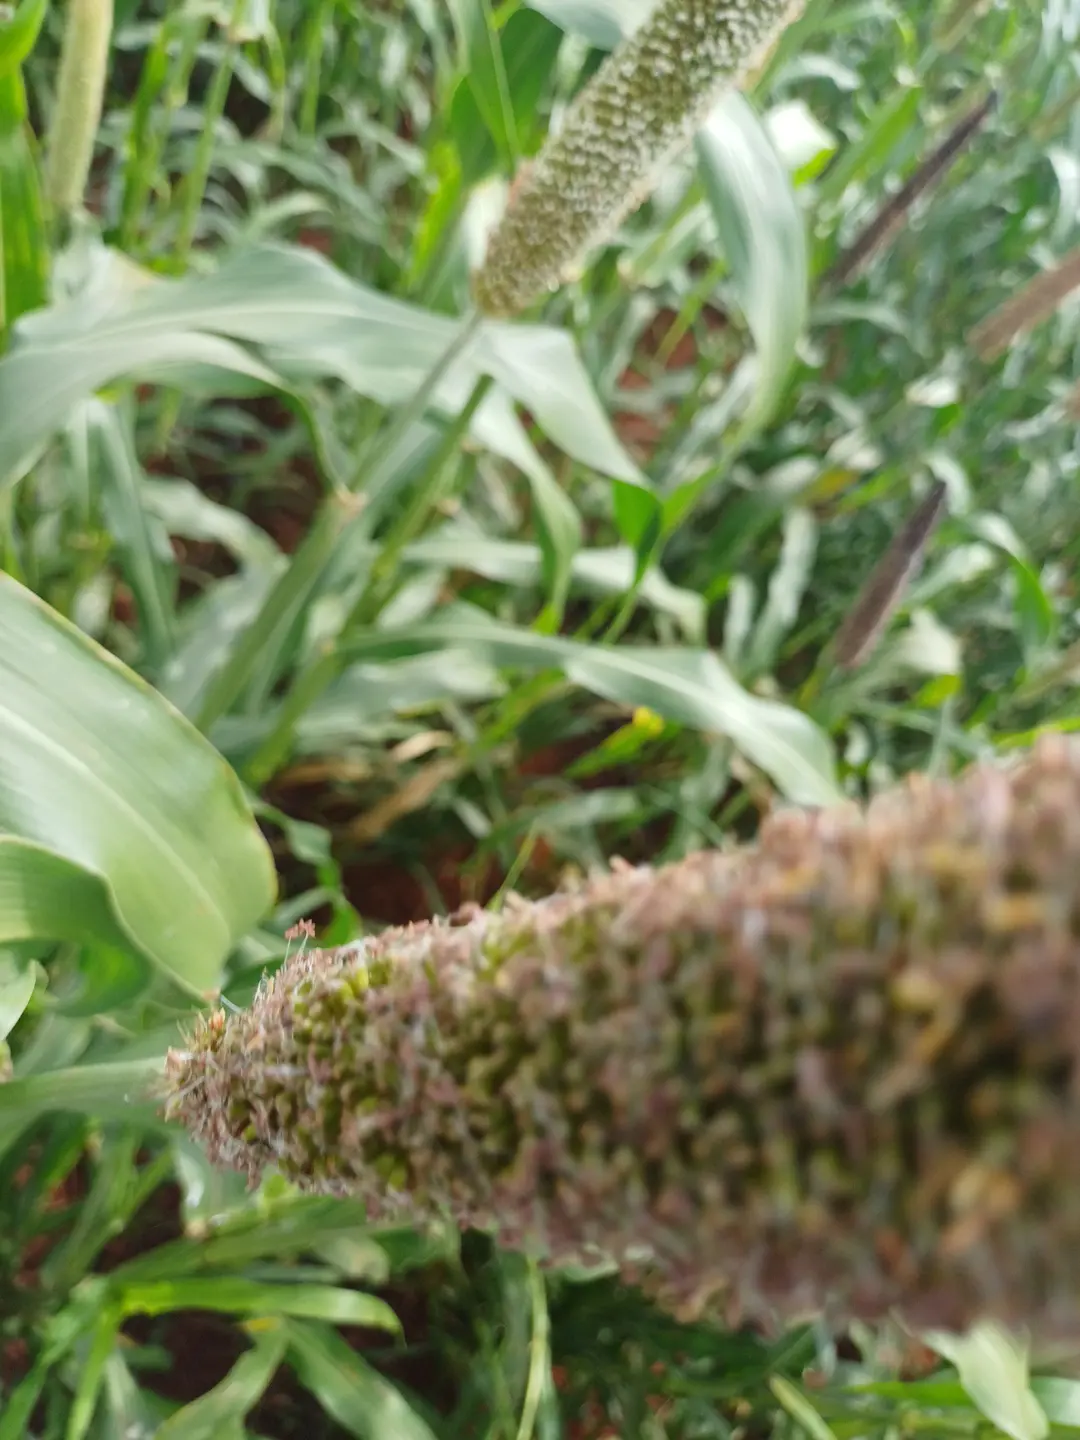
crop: pearl millet
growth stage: flowering
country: Kenya
